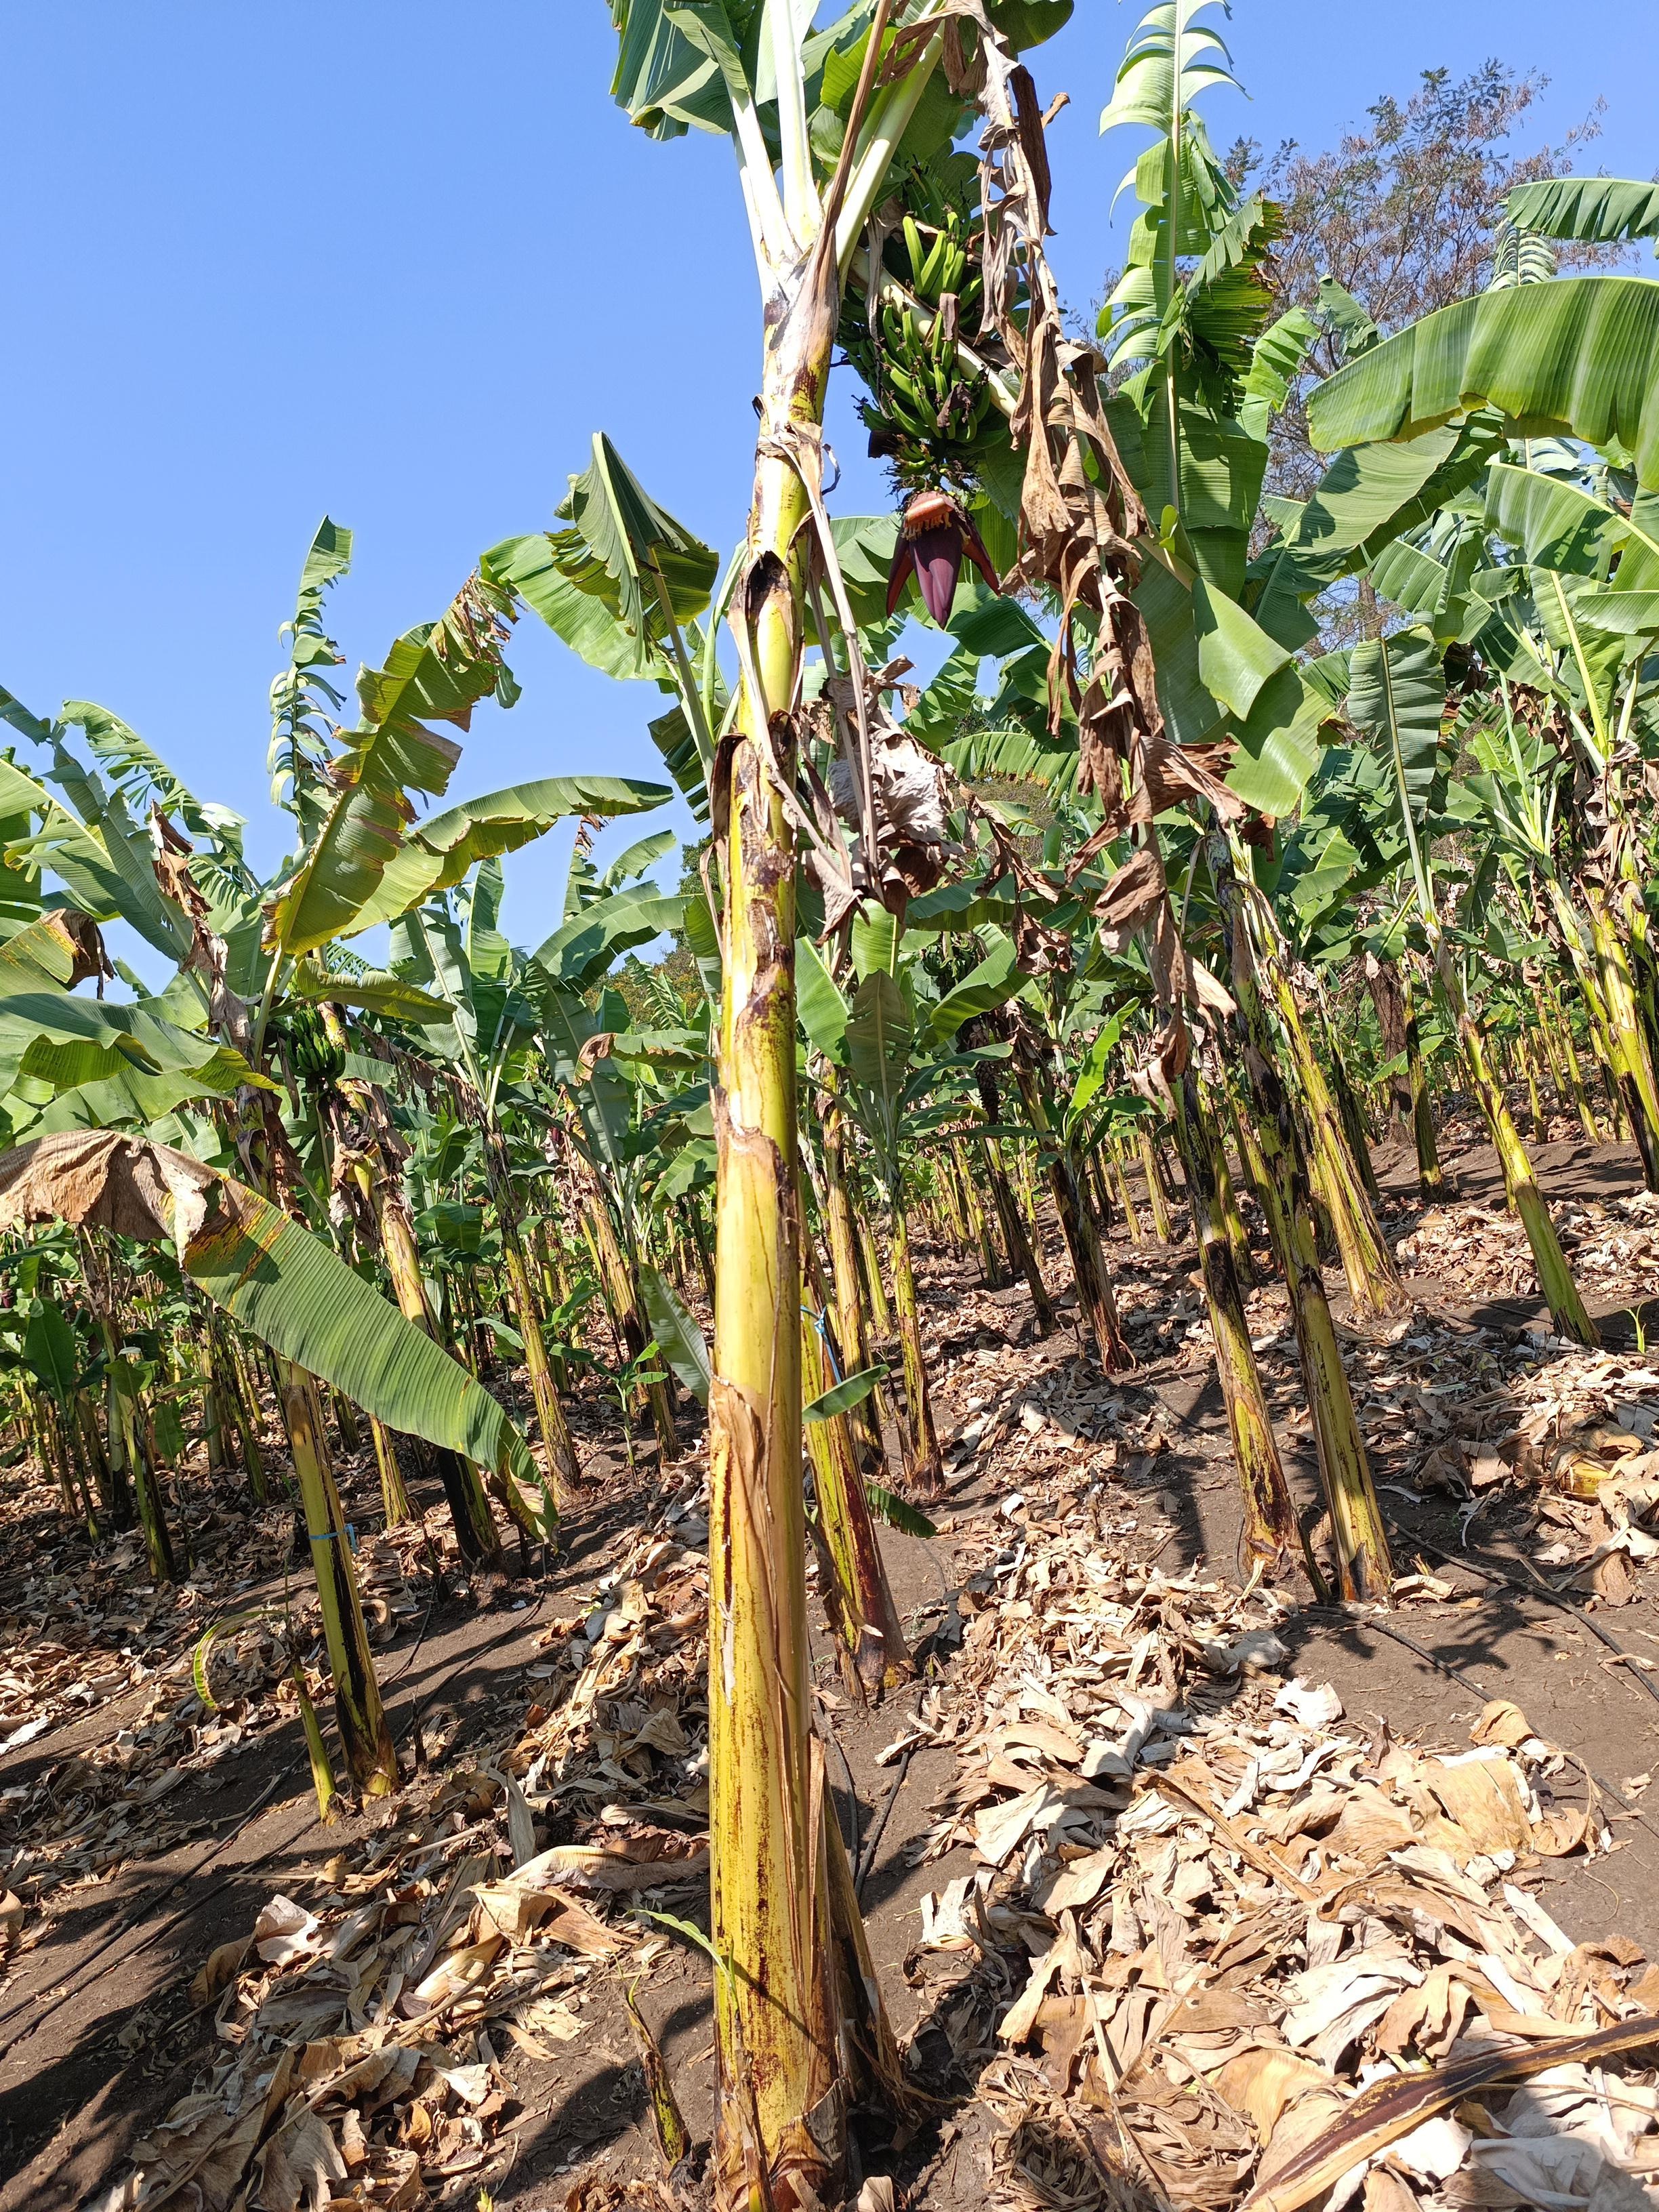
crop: banana
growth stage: development fruit
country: Tanzania
